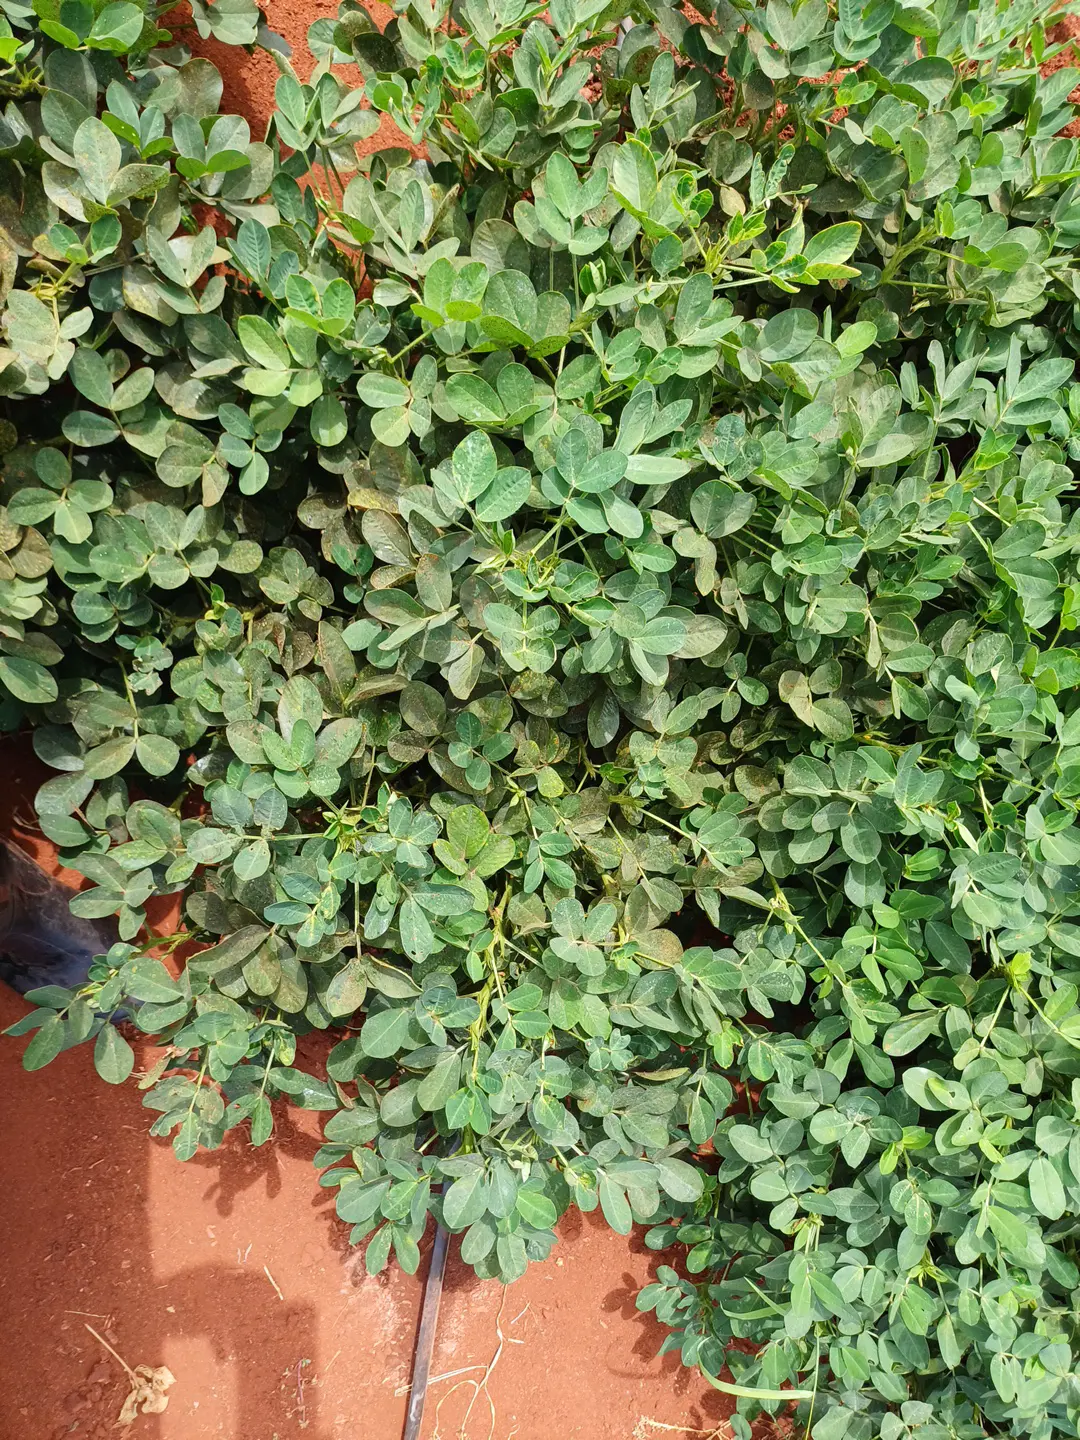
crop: groundnut
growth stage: pegging
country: Kenya
